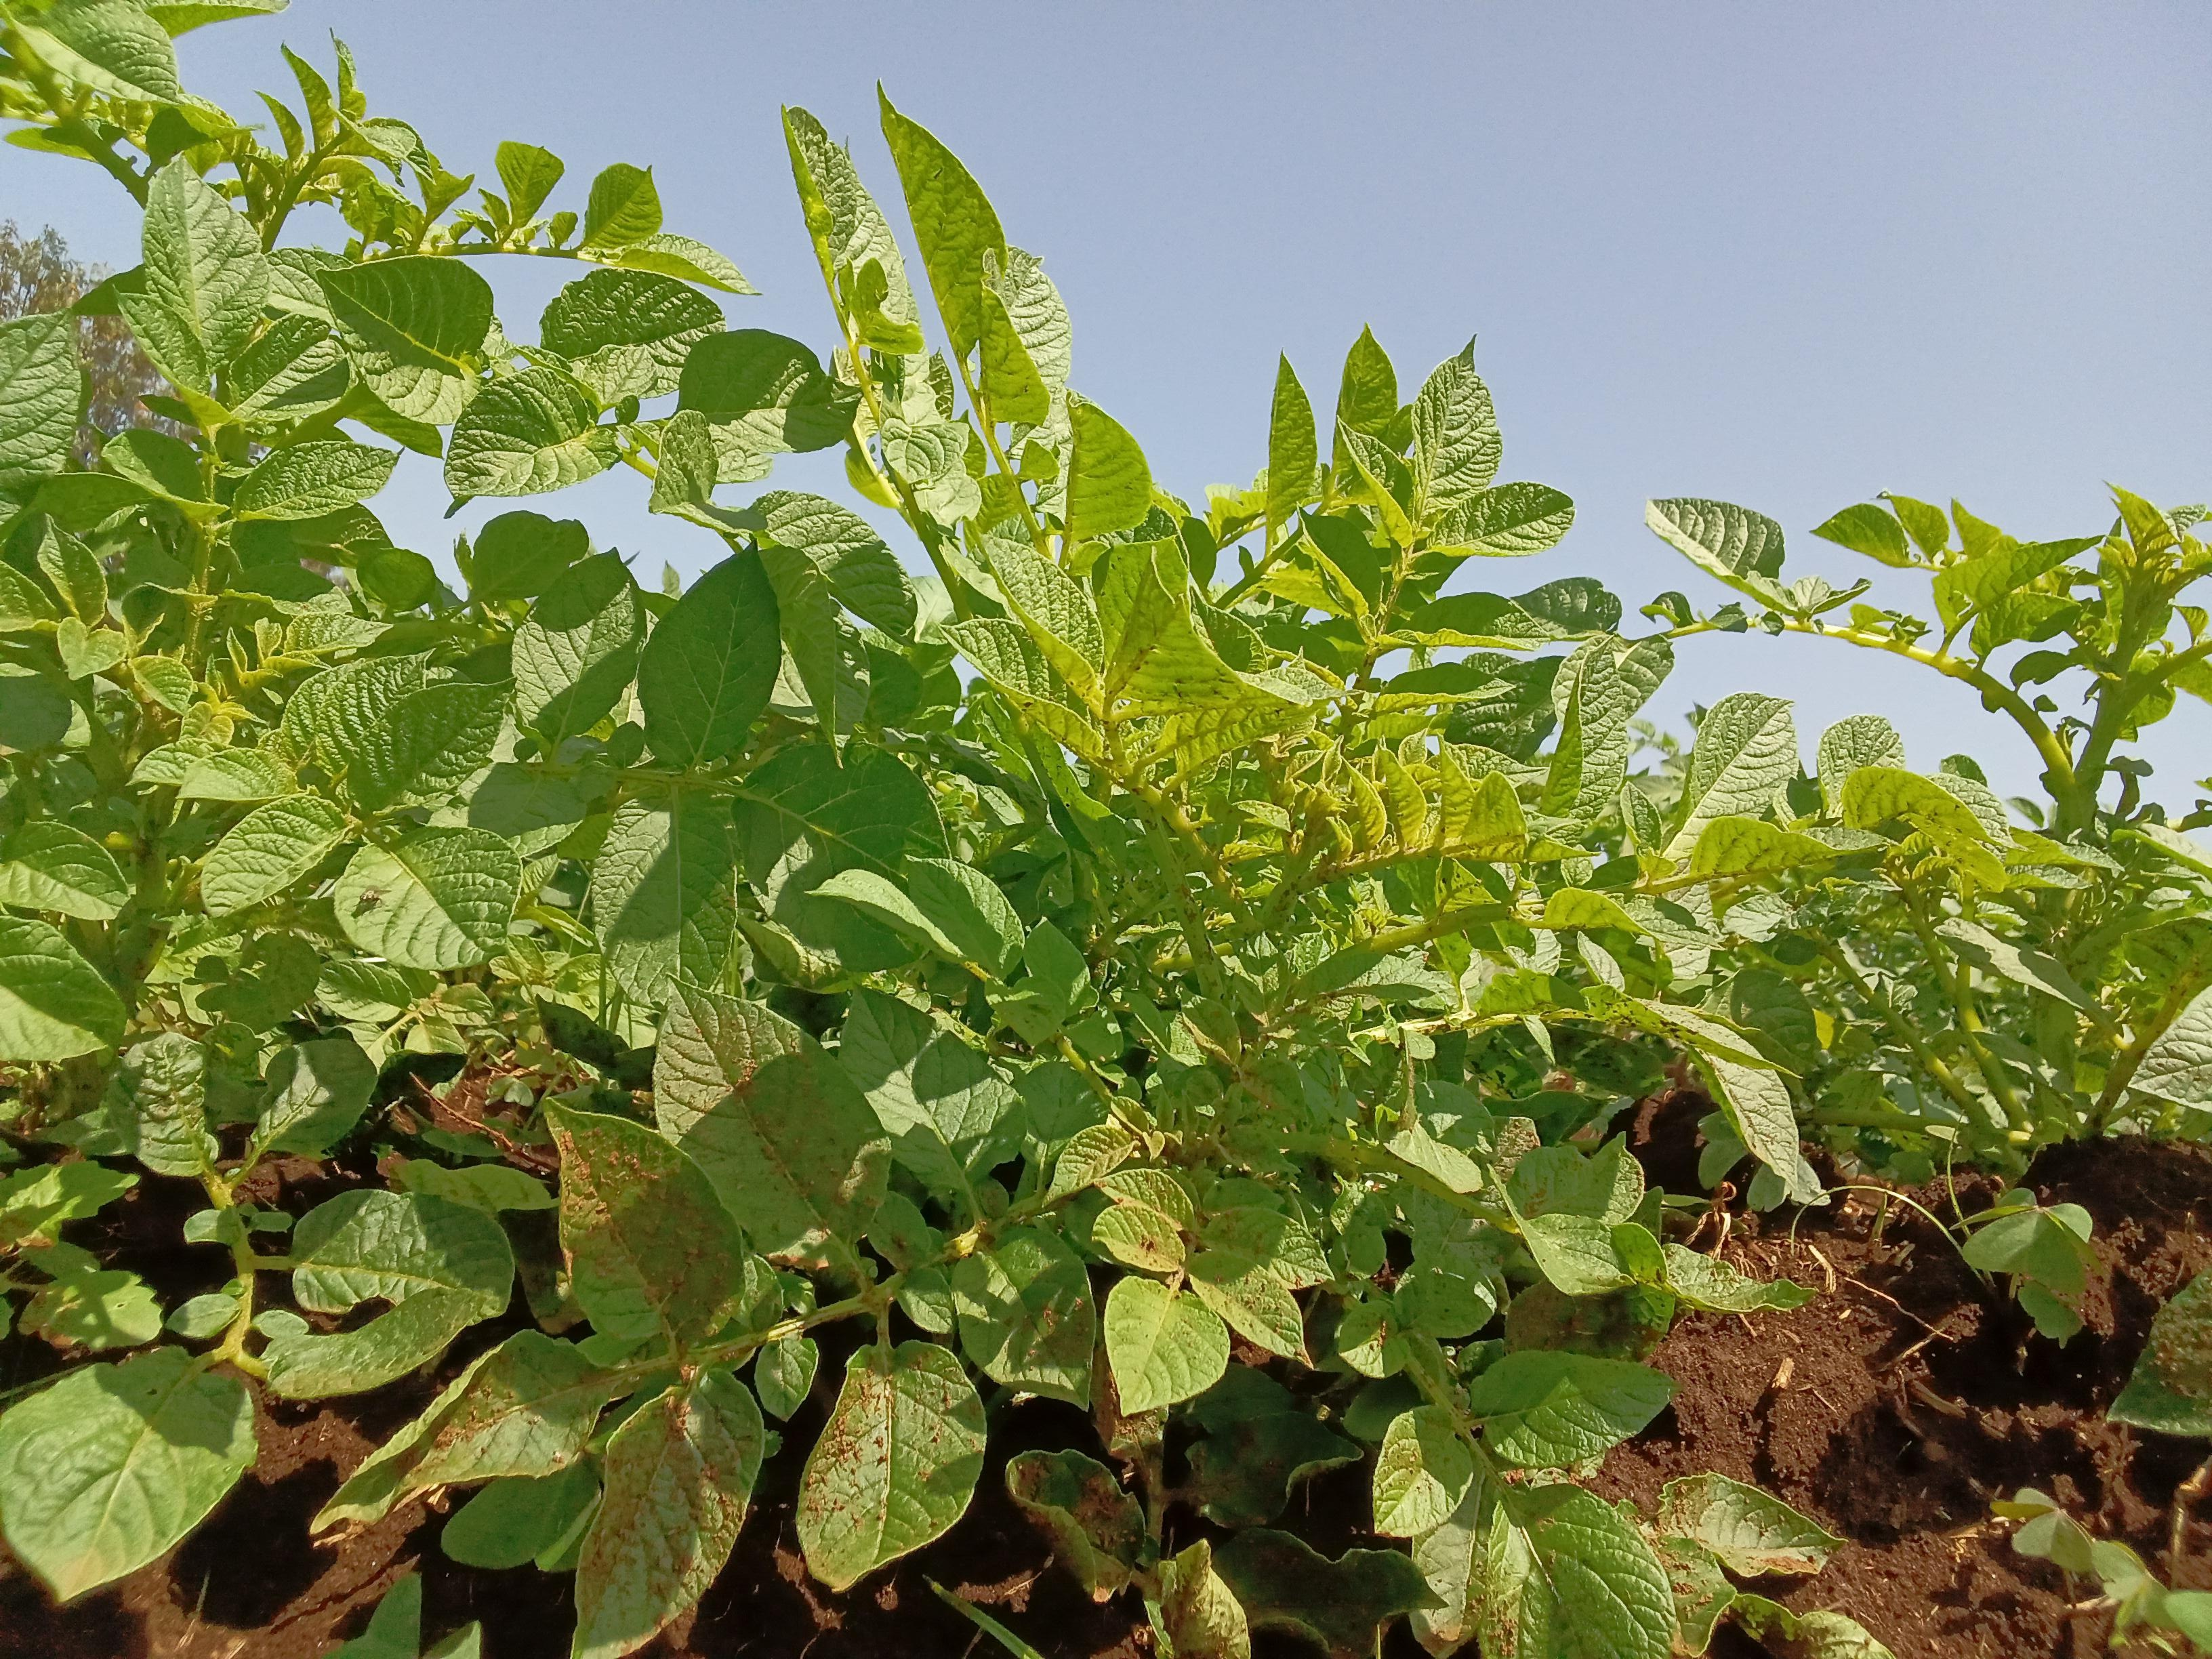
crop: potato
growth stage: vegetative
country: Kenya
